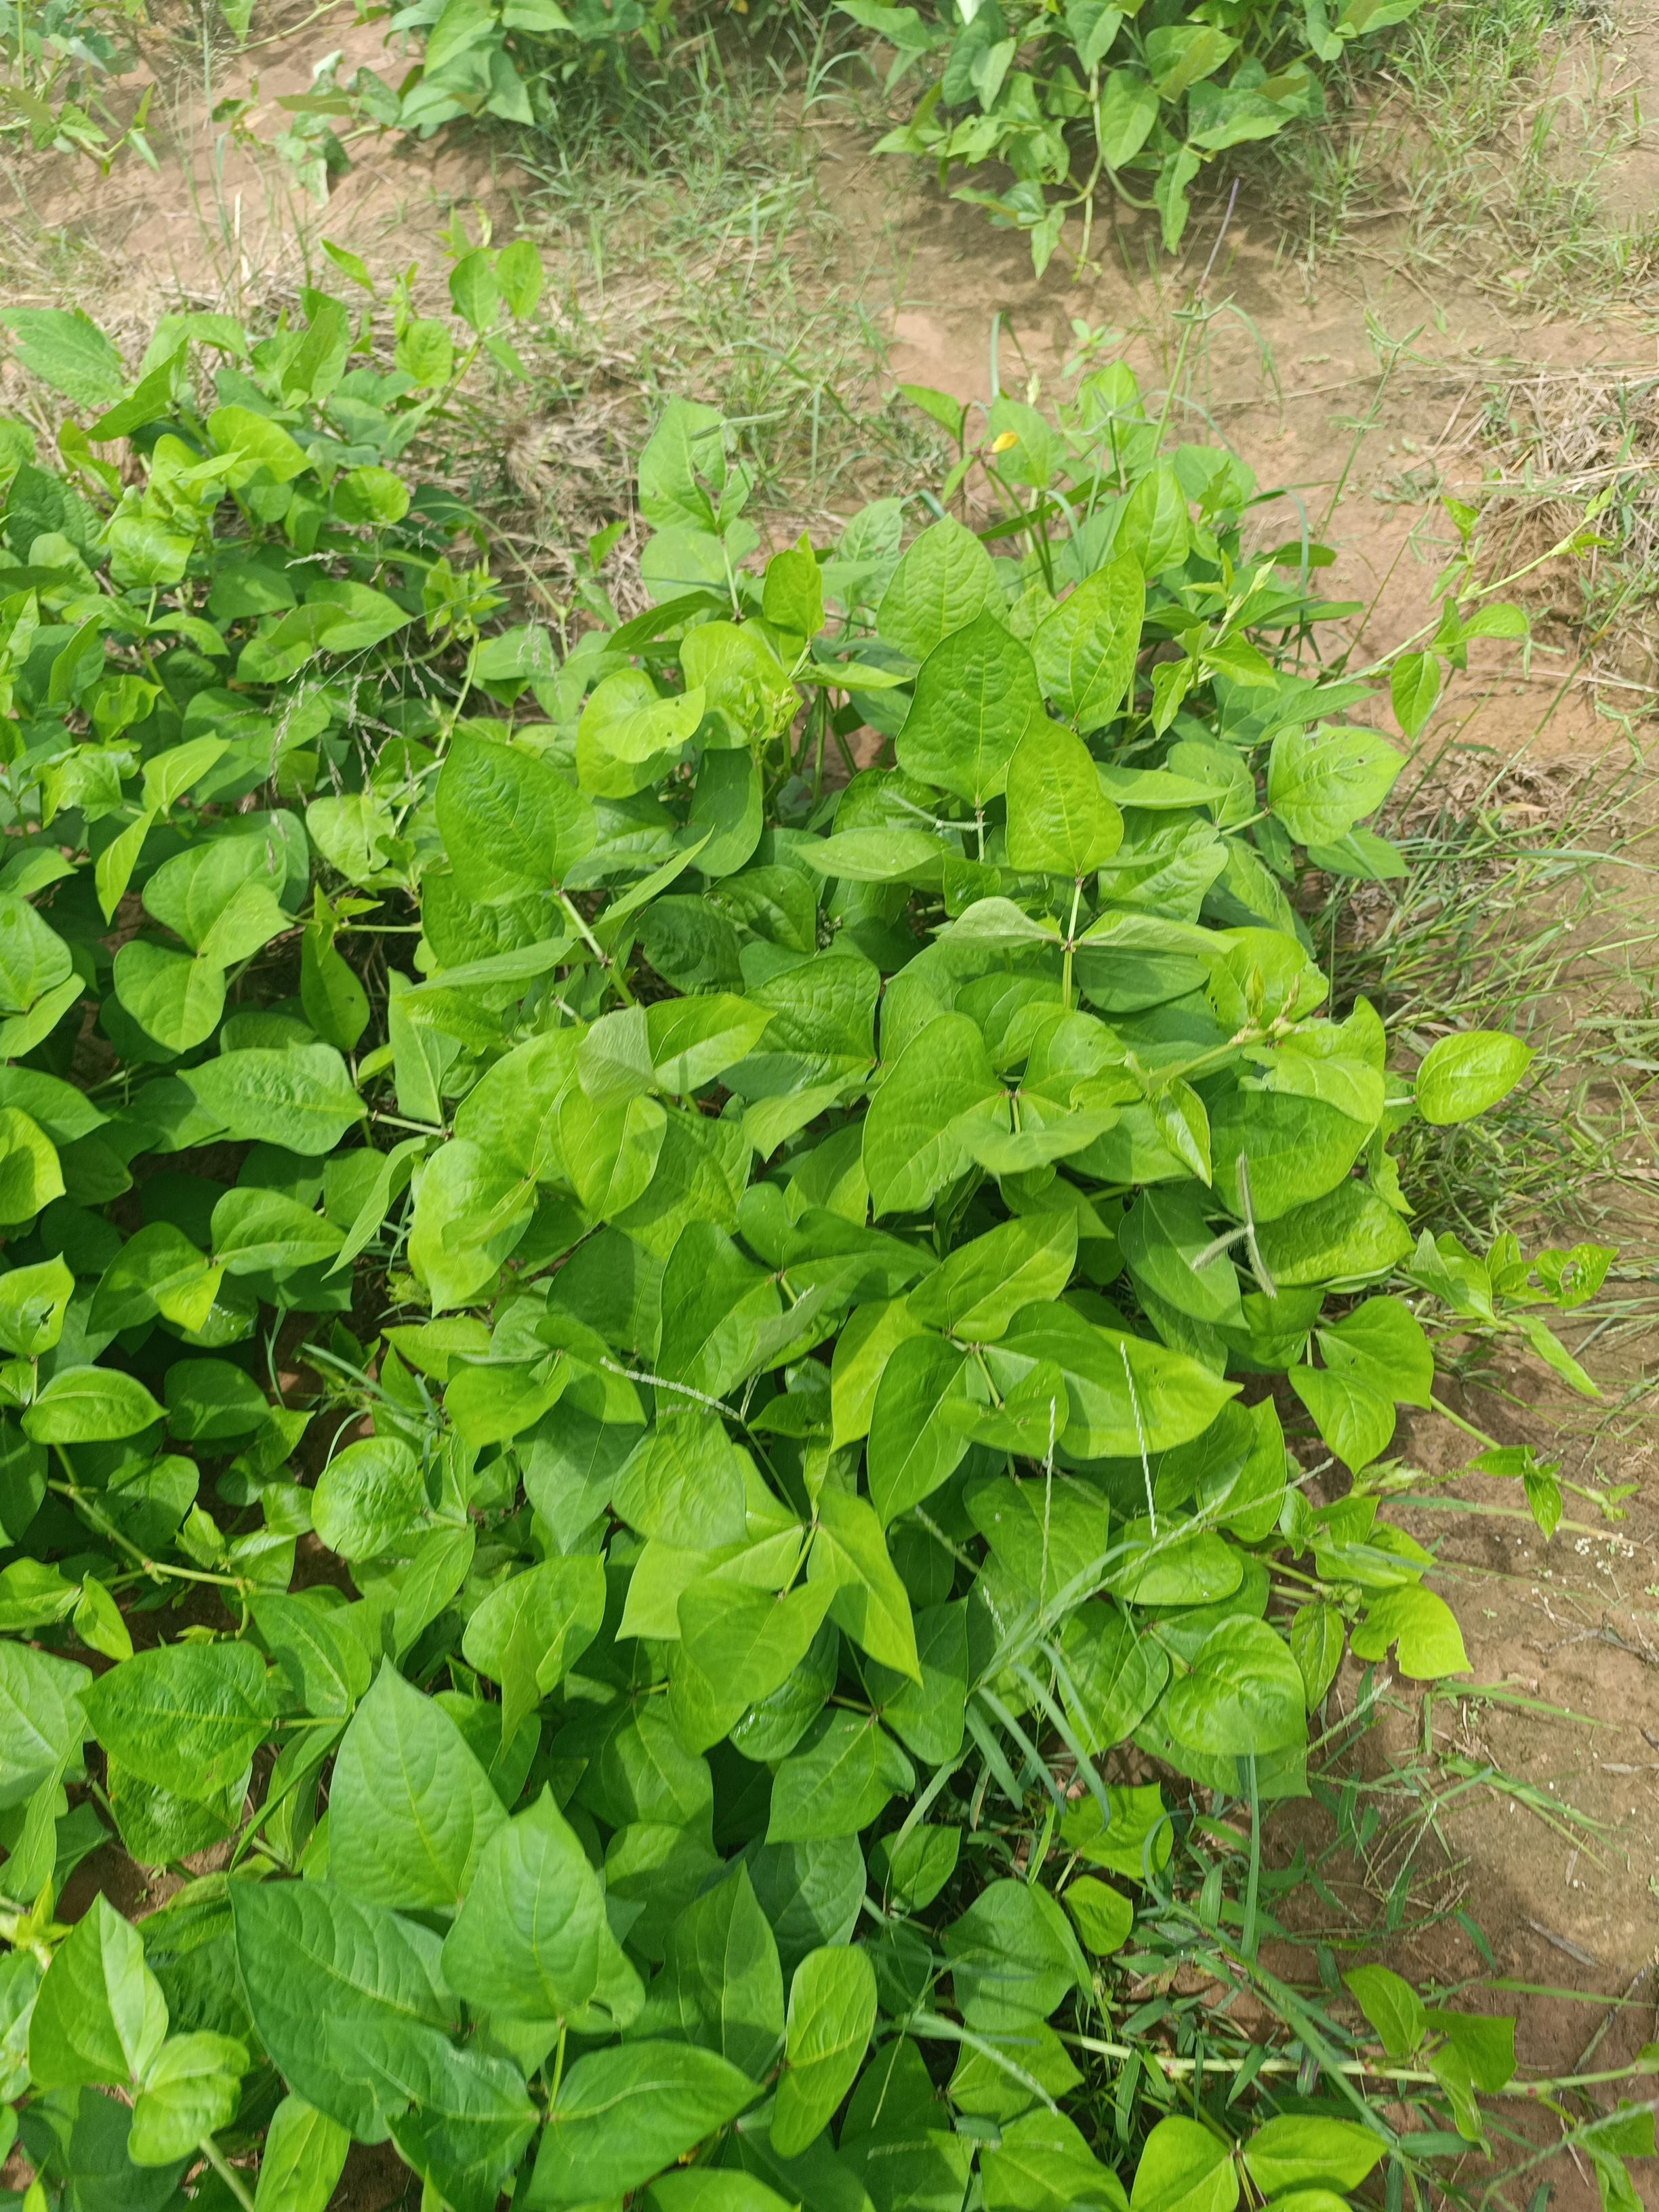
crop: cowpea
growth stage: flowering
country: Nigeria
